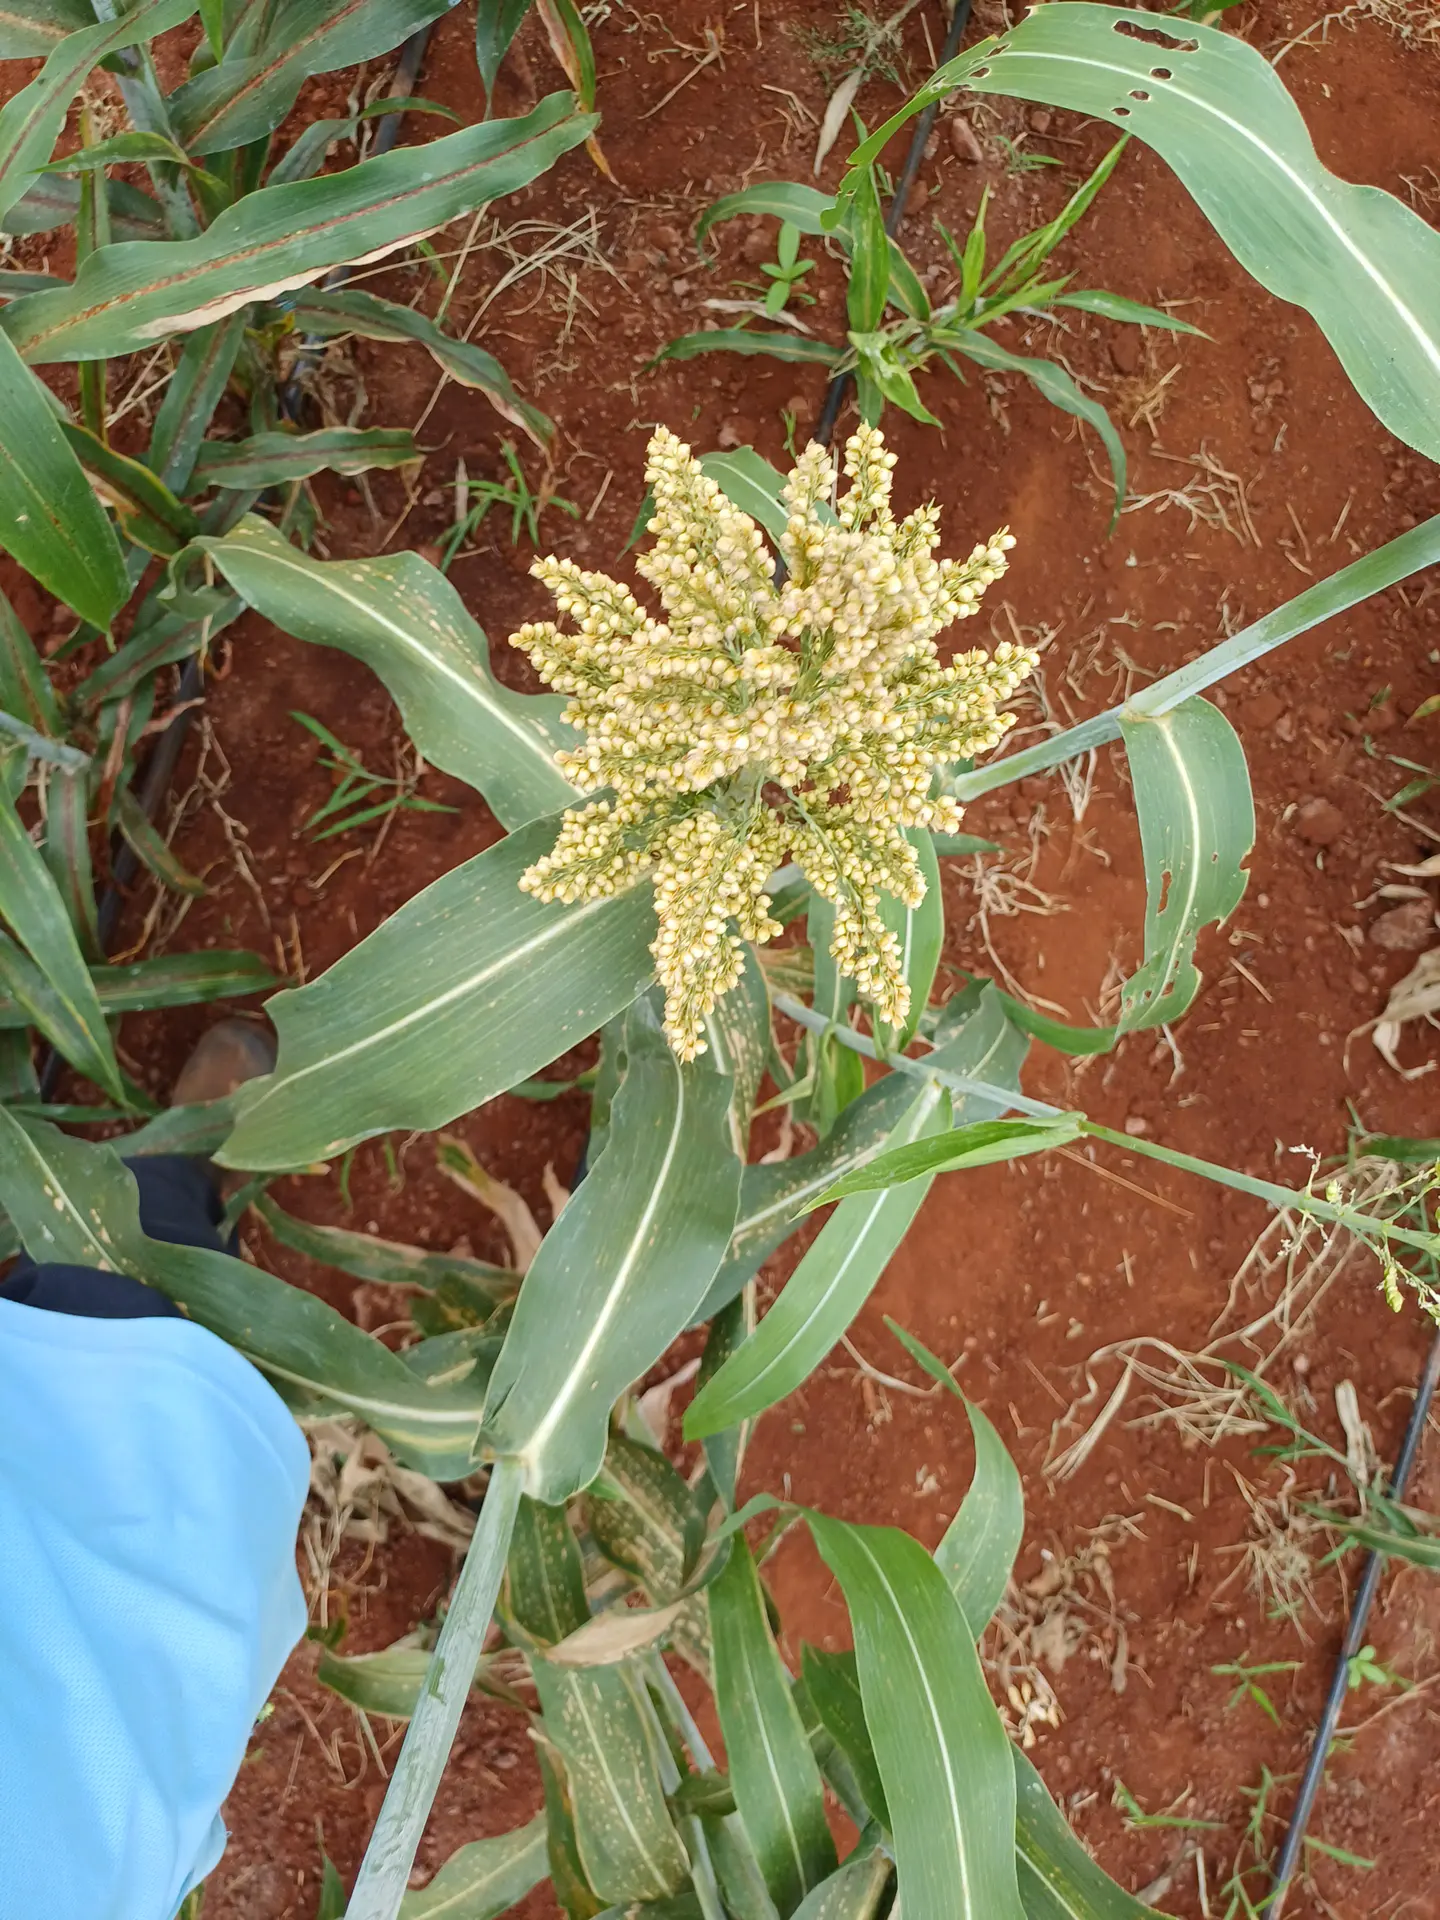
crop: sorghum
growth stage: filling grain
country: Kenya
